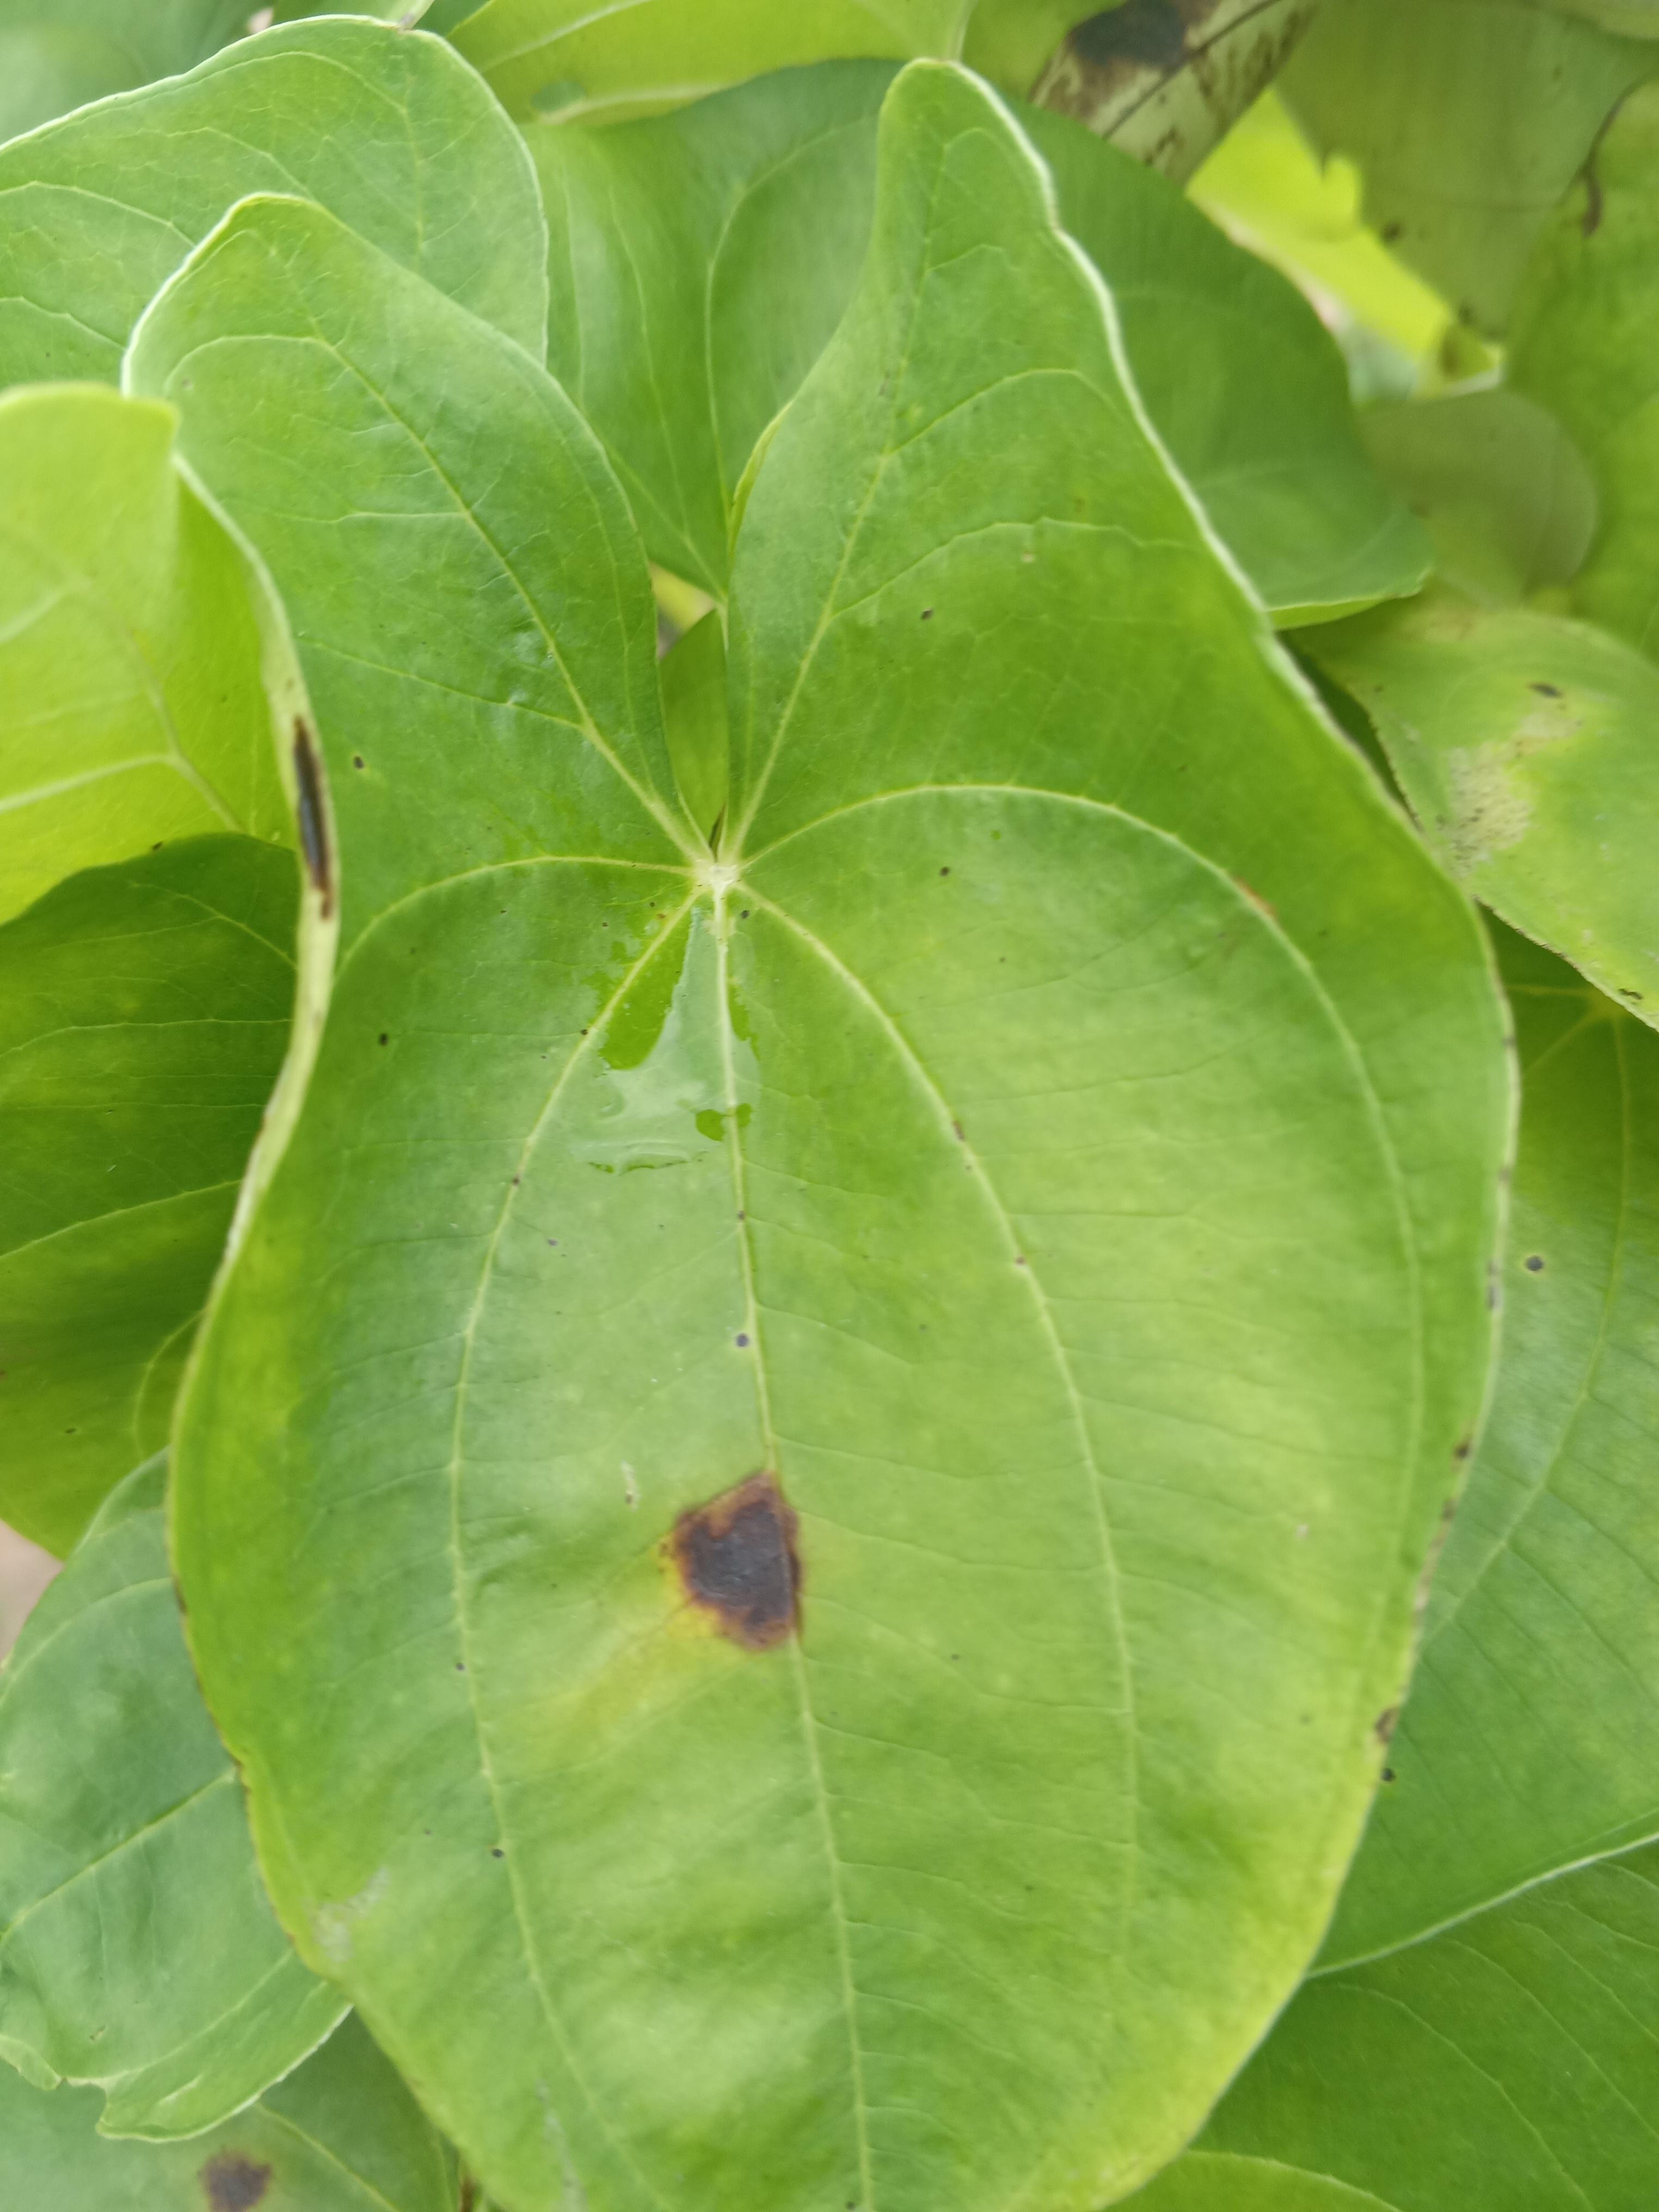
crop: yam
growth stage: vegetative
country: Nigeria
